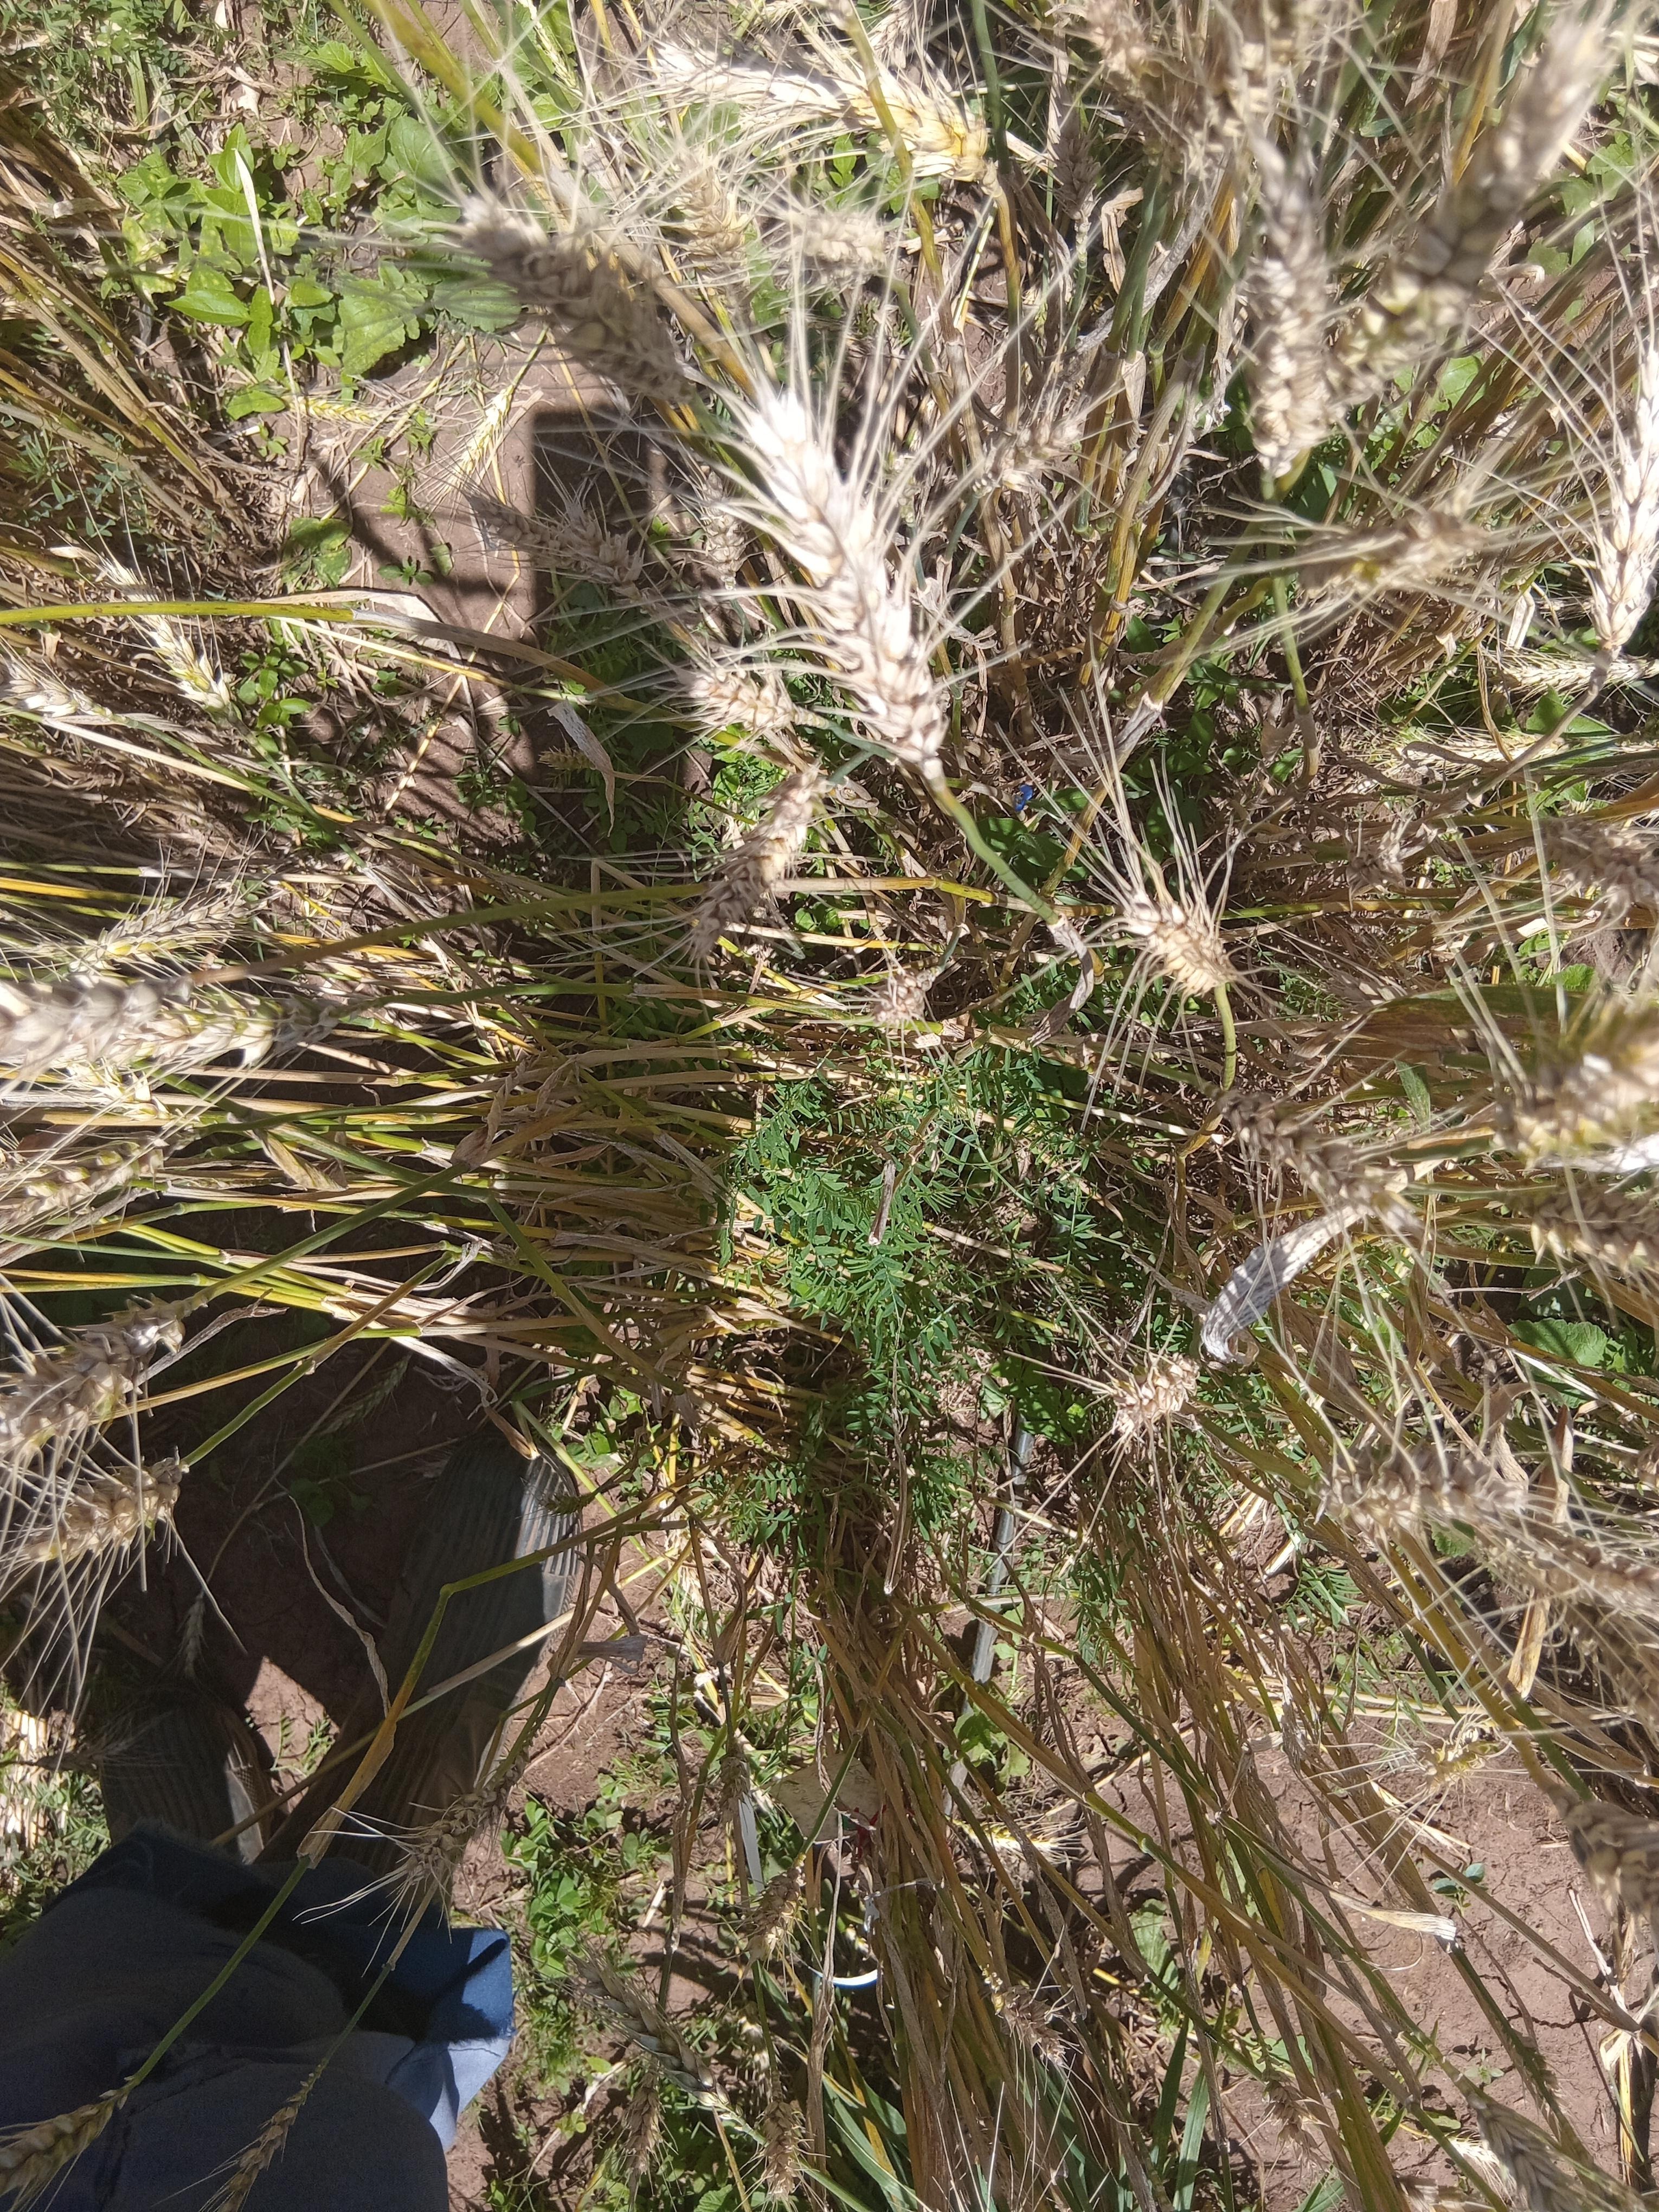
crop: wheat
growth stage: maturity
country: Kenya
